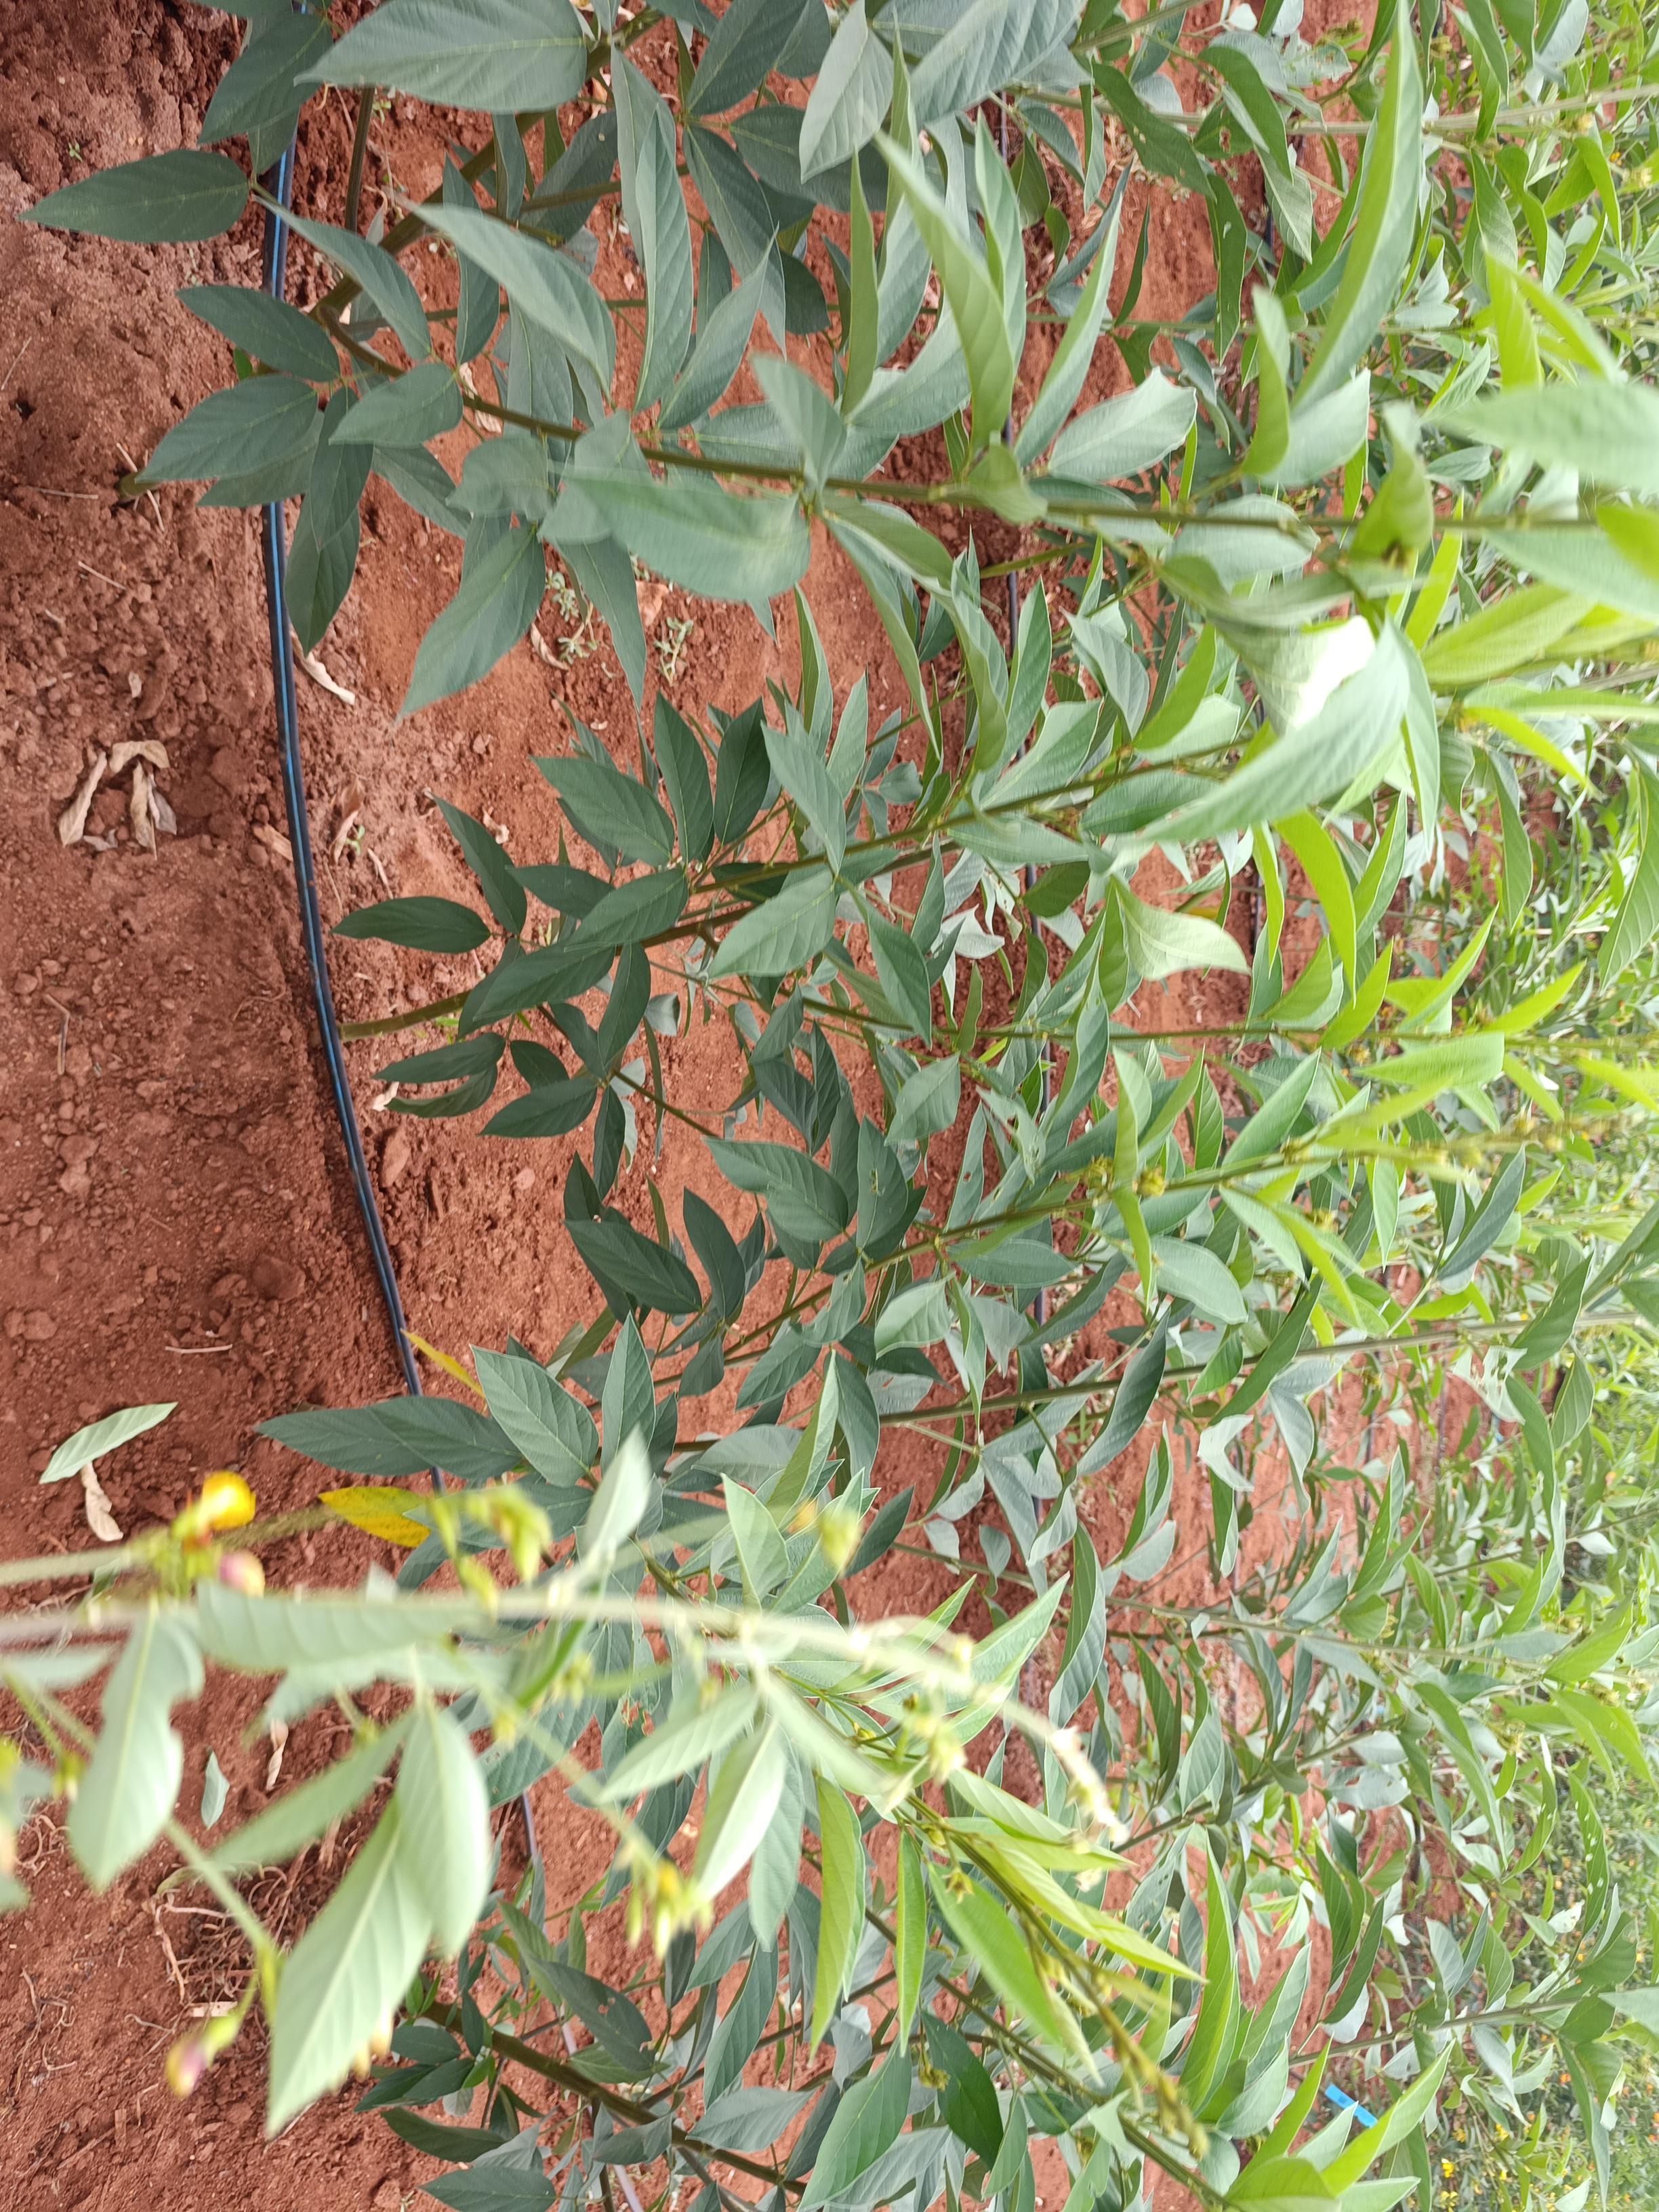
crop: pigeonpea
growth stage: flowering
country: Kenya
